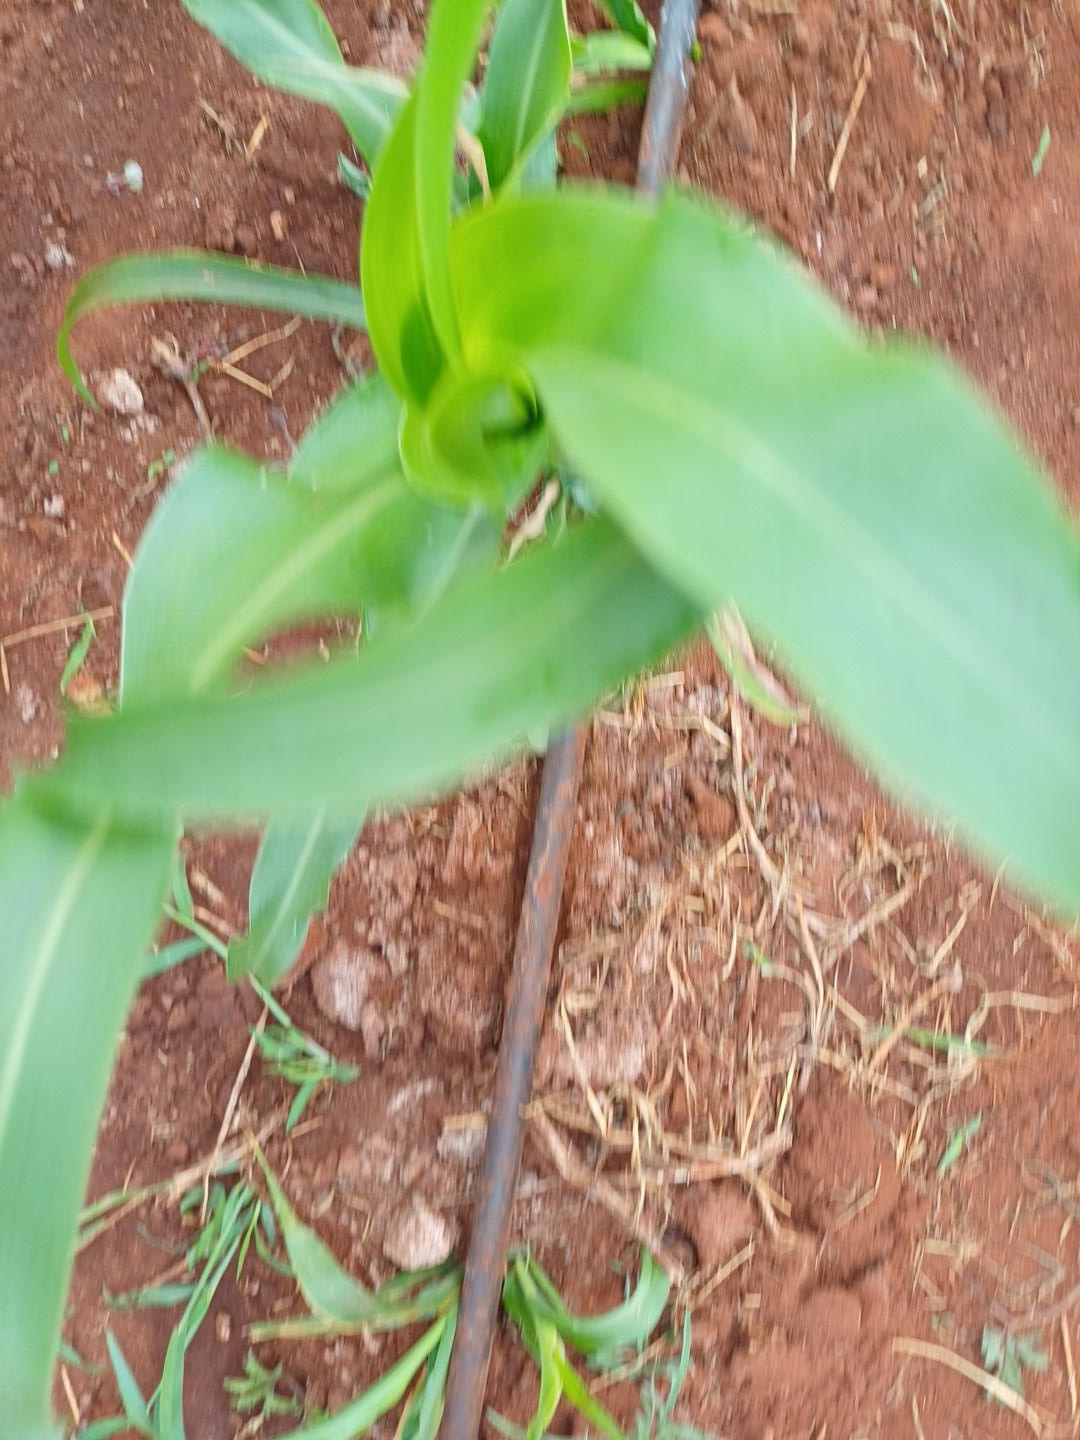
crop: sorghum
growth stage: elongation stem
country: Kenya
